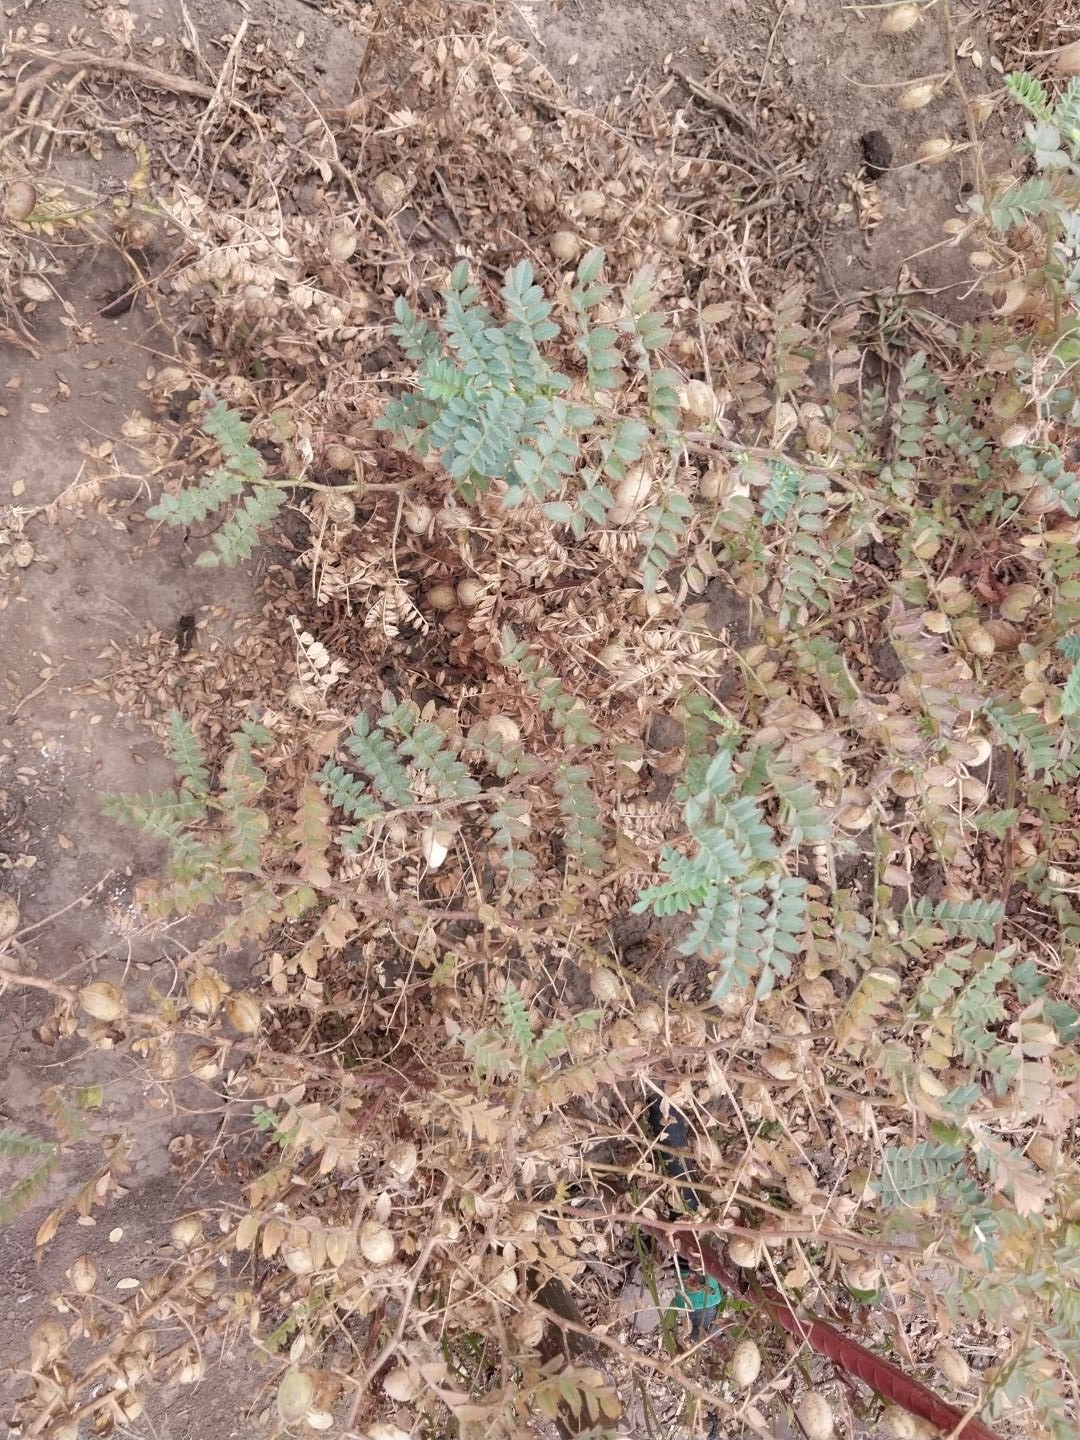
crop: chickpea
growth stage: development pod
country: Tanzania
